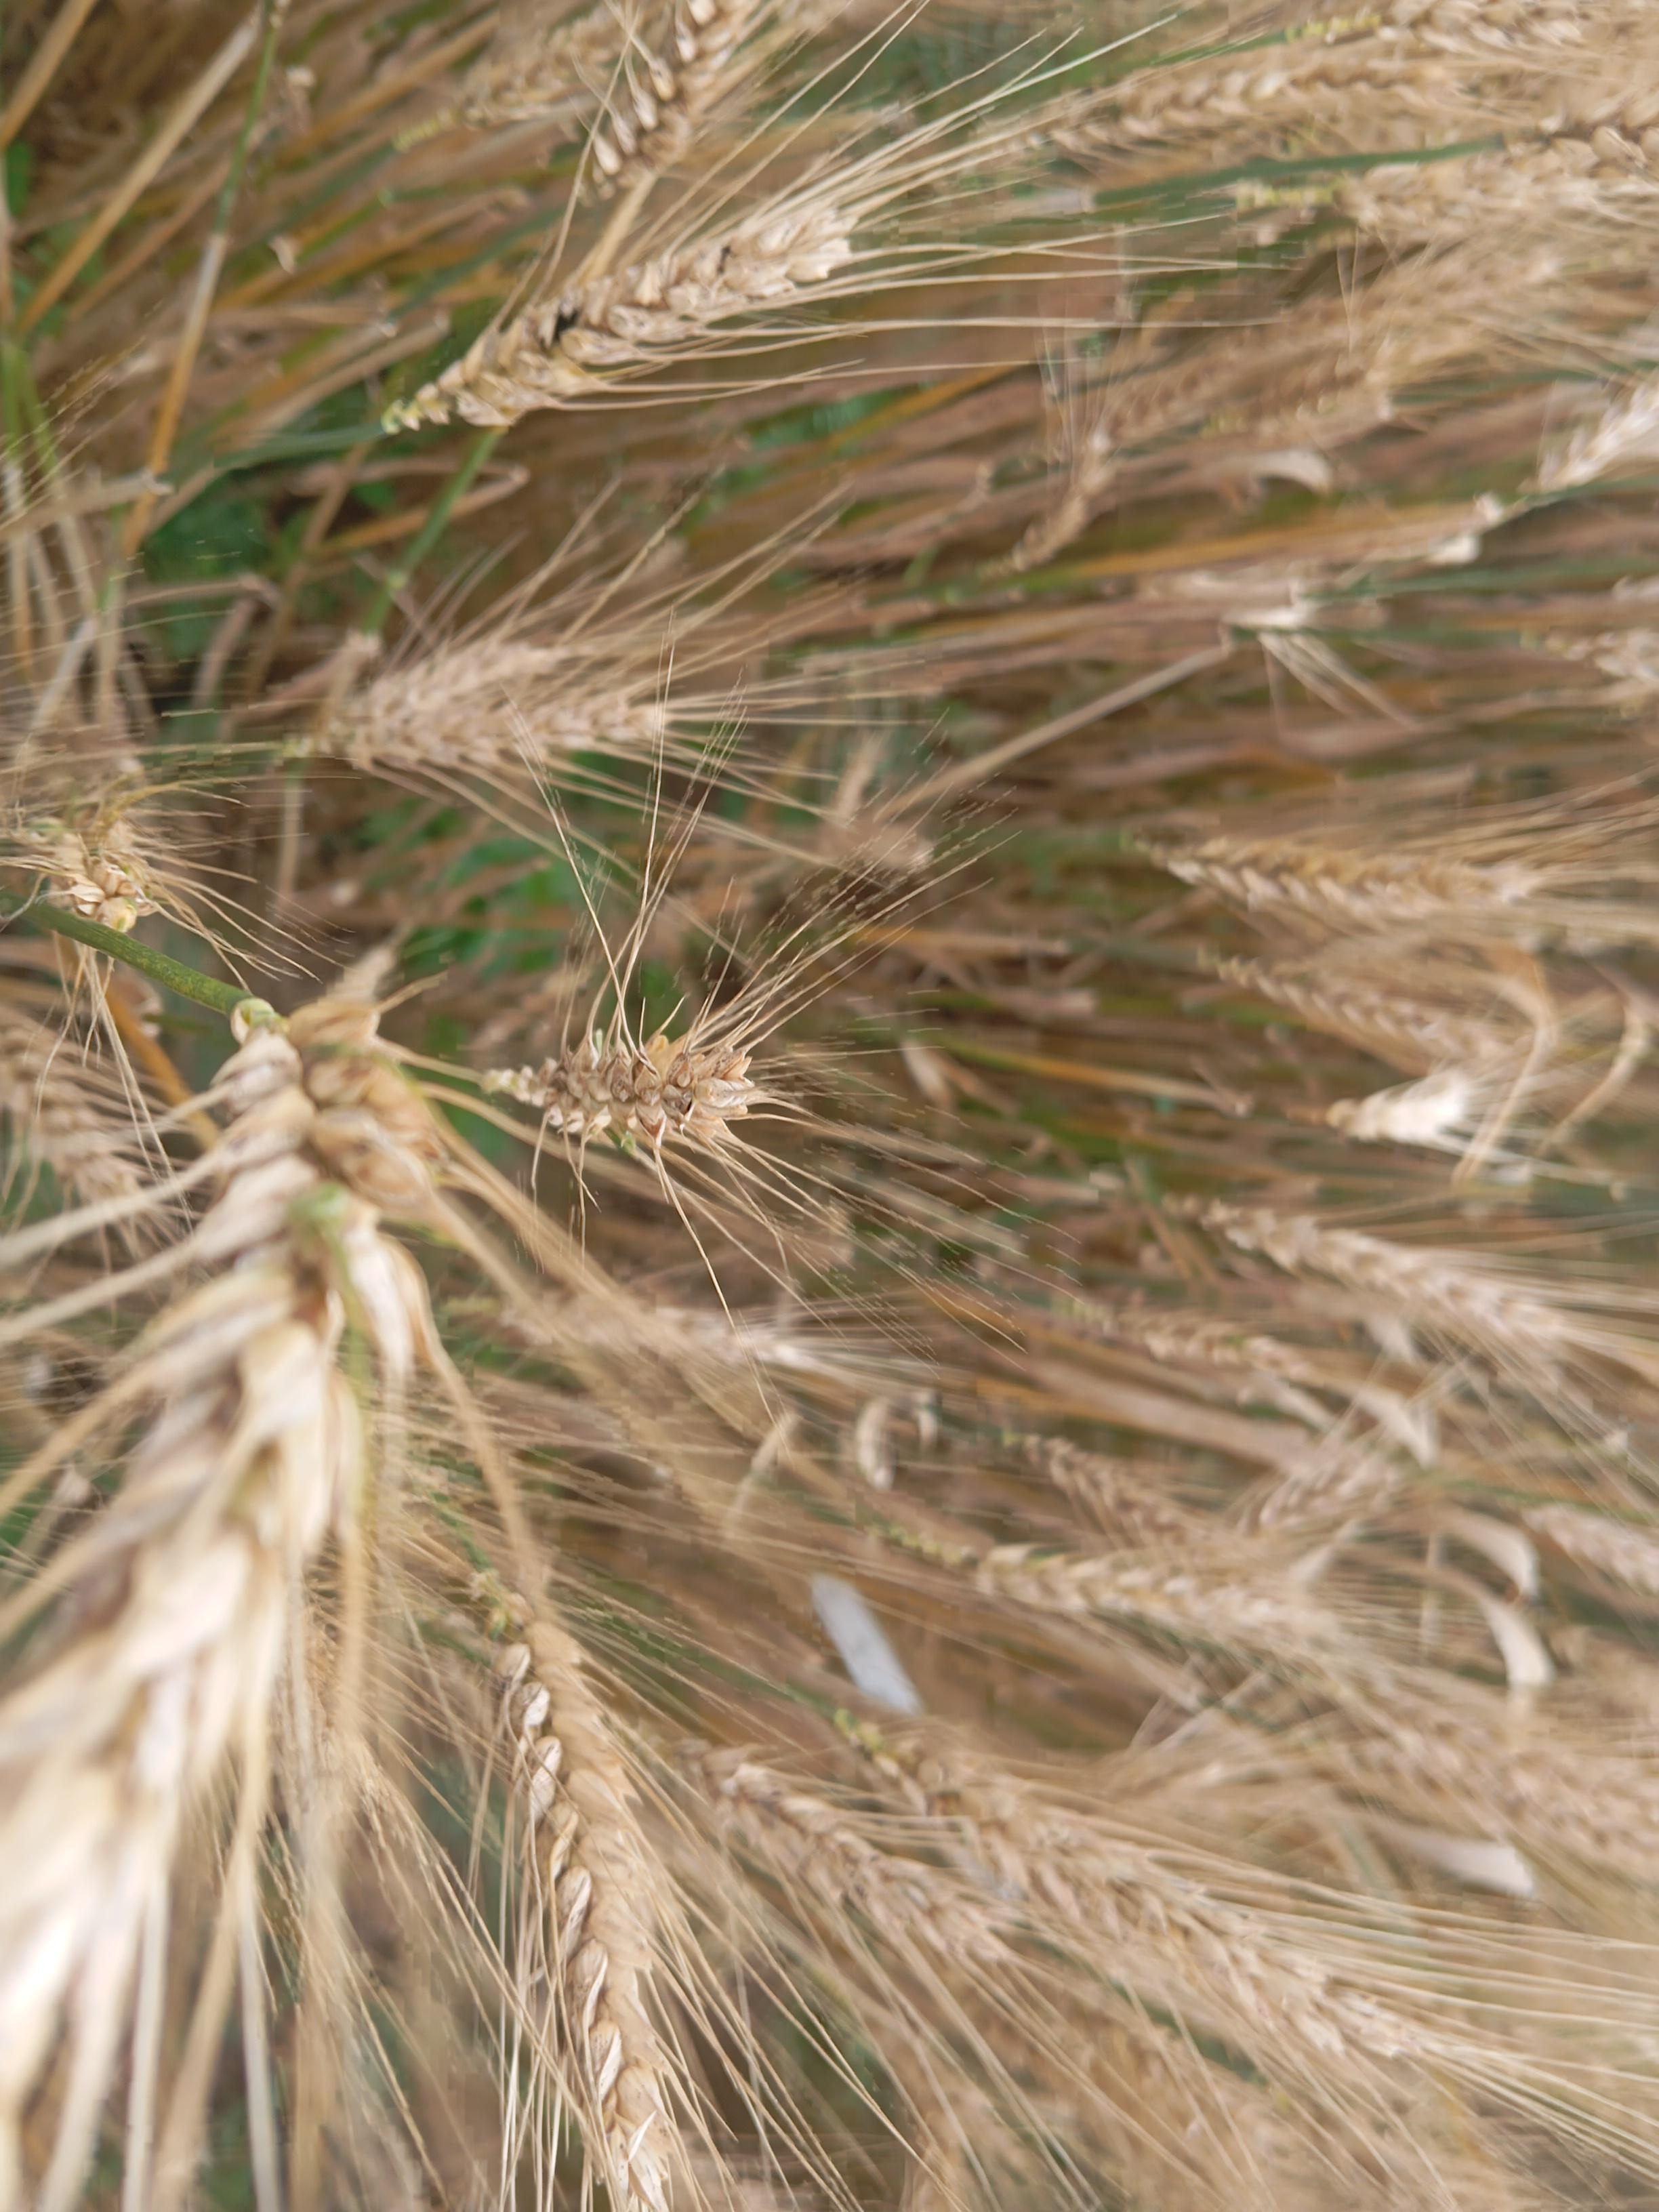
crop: wheat
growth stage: maturity
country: Kenya
